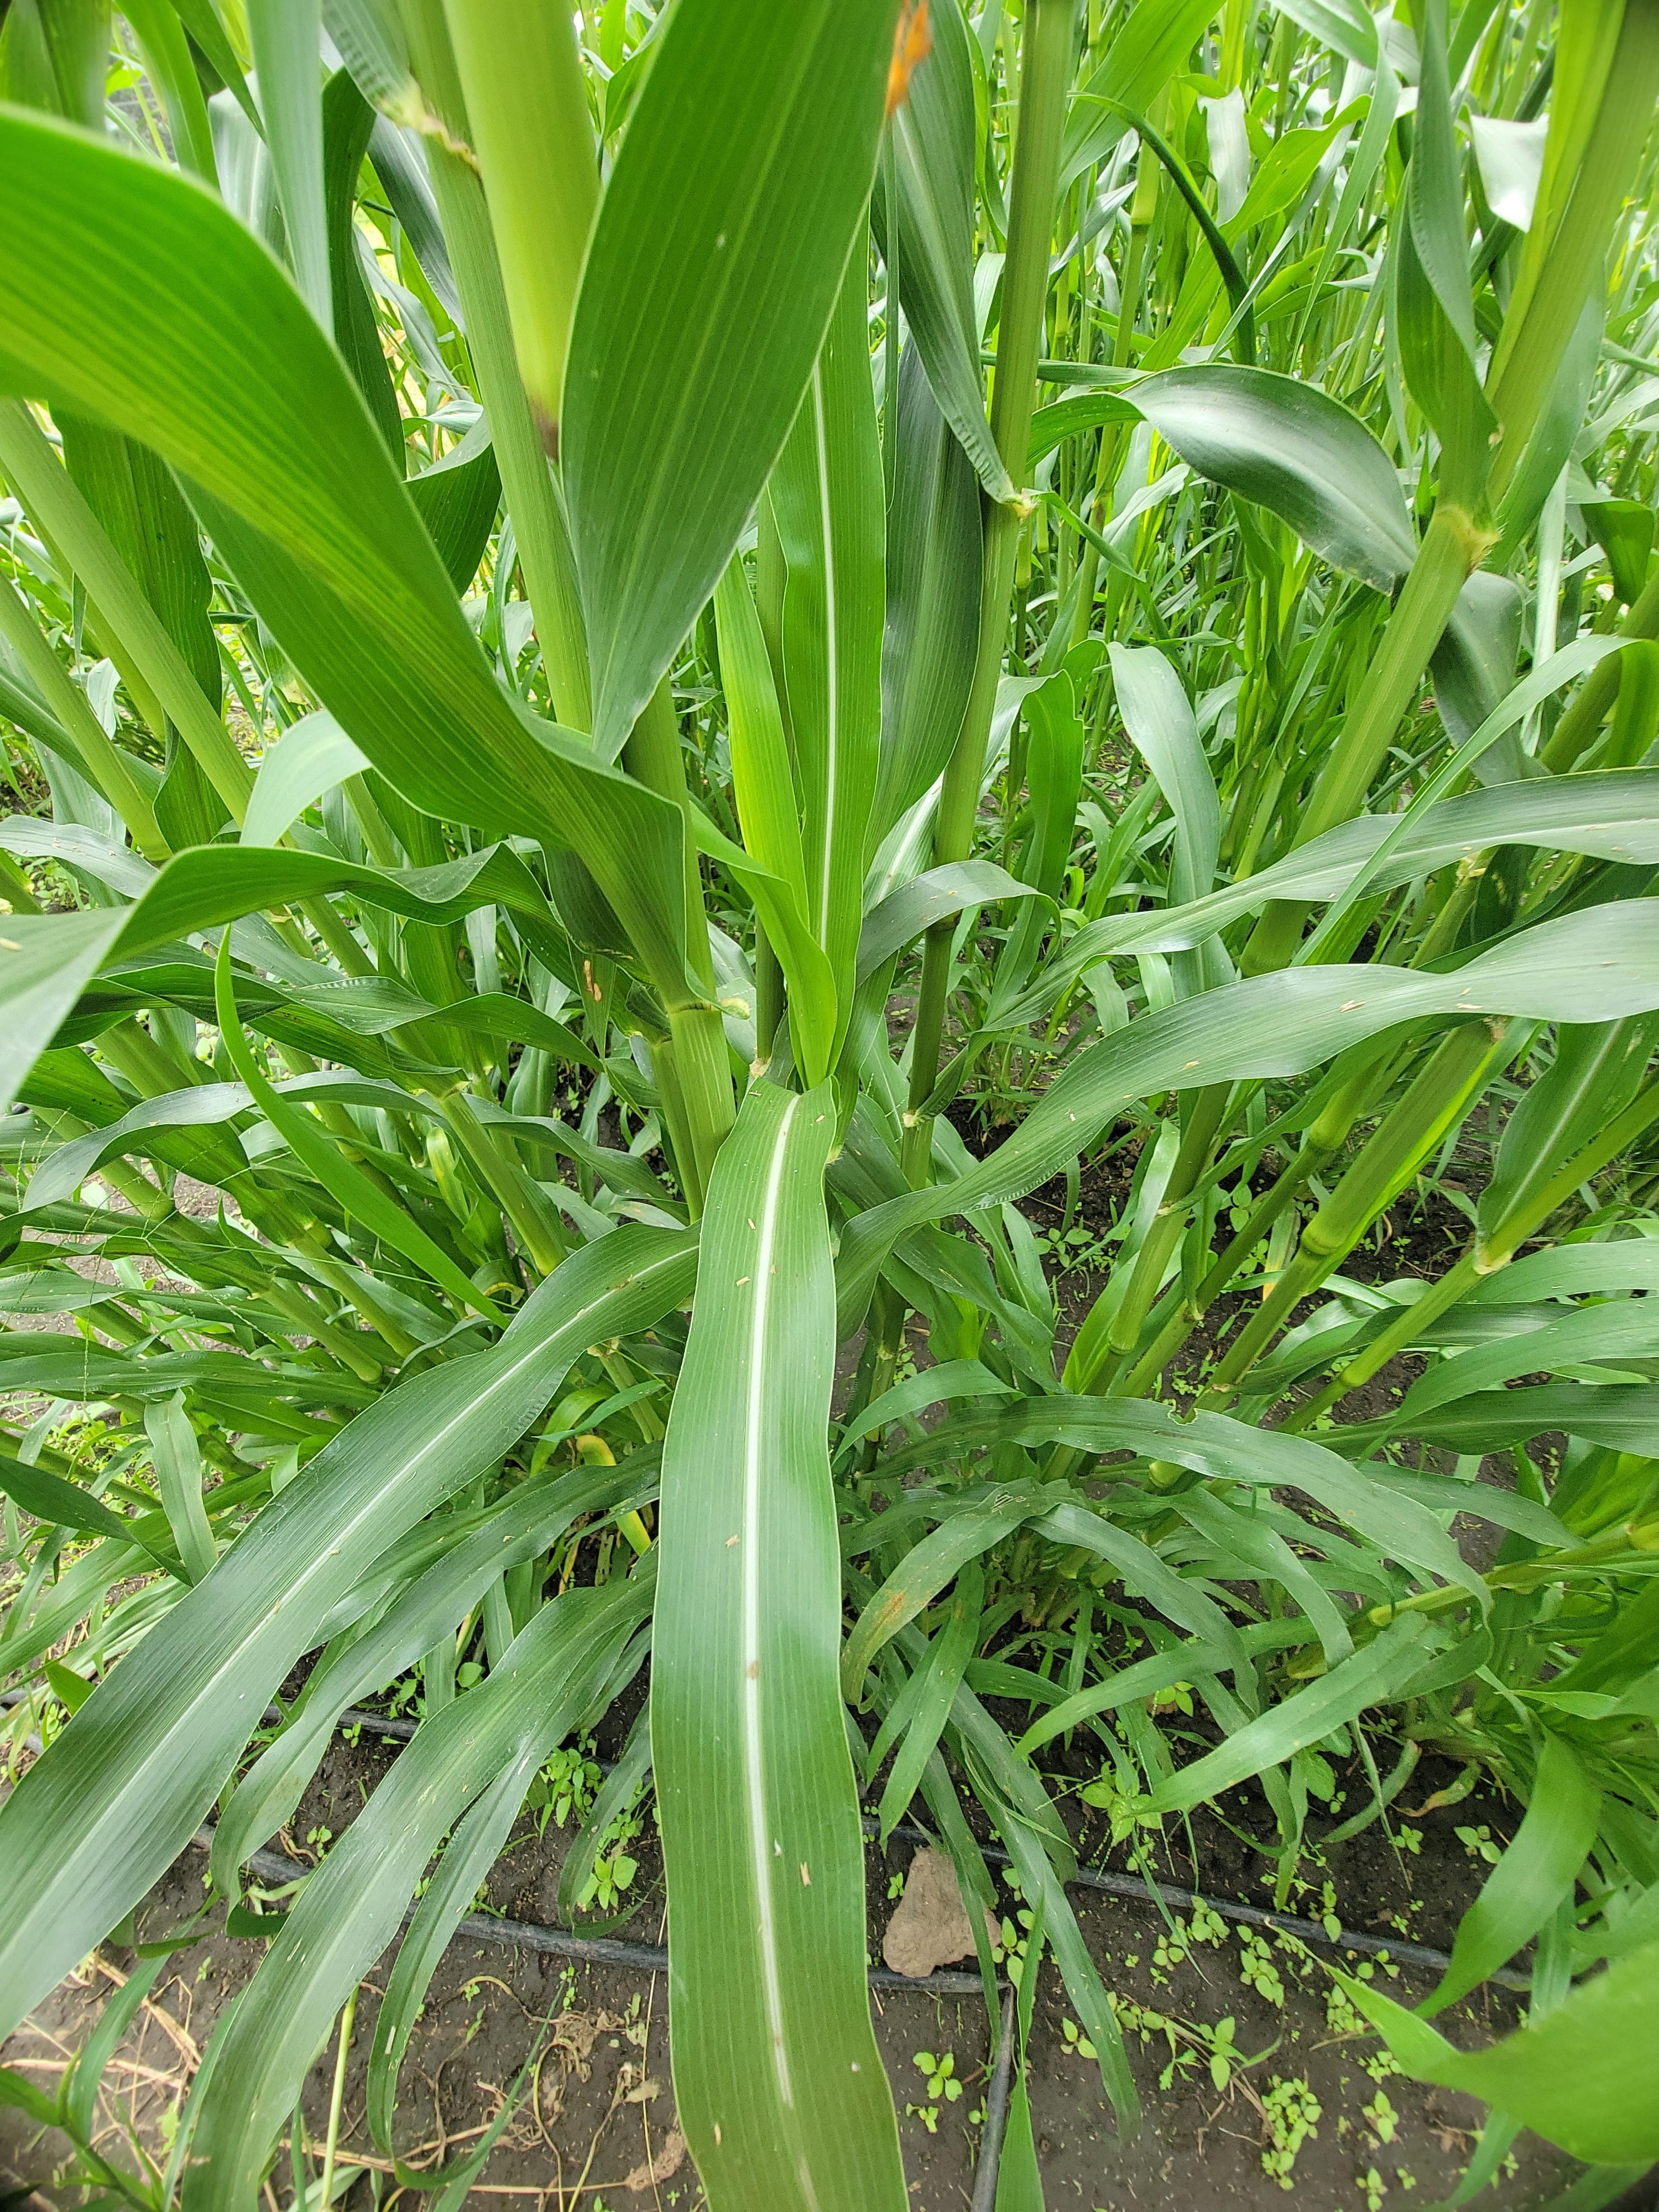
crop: pearl millet
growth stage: heading tuber
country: Tanzania
